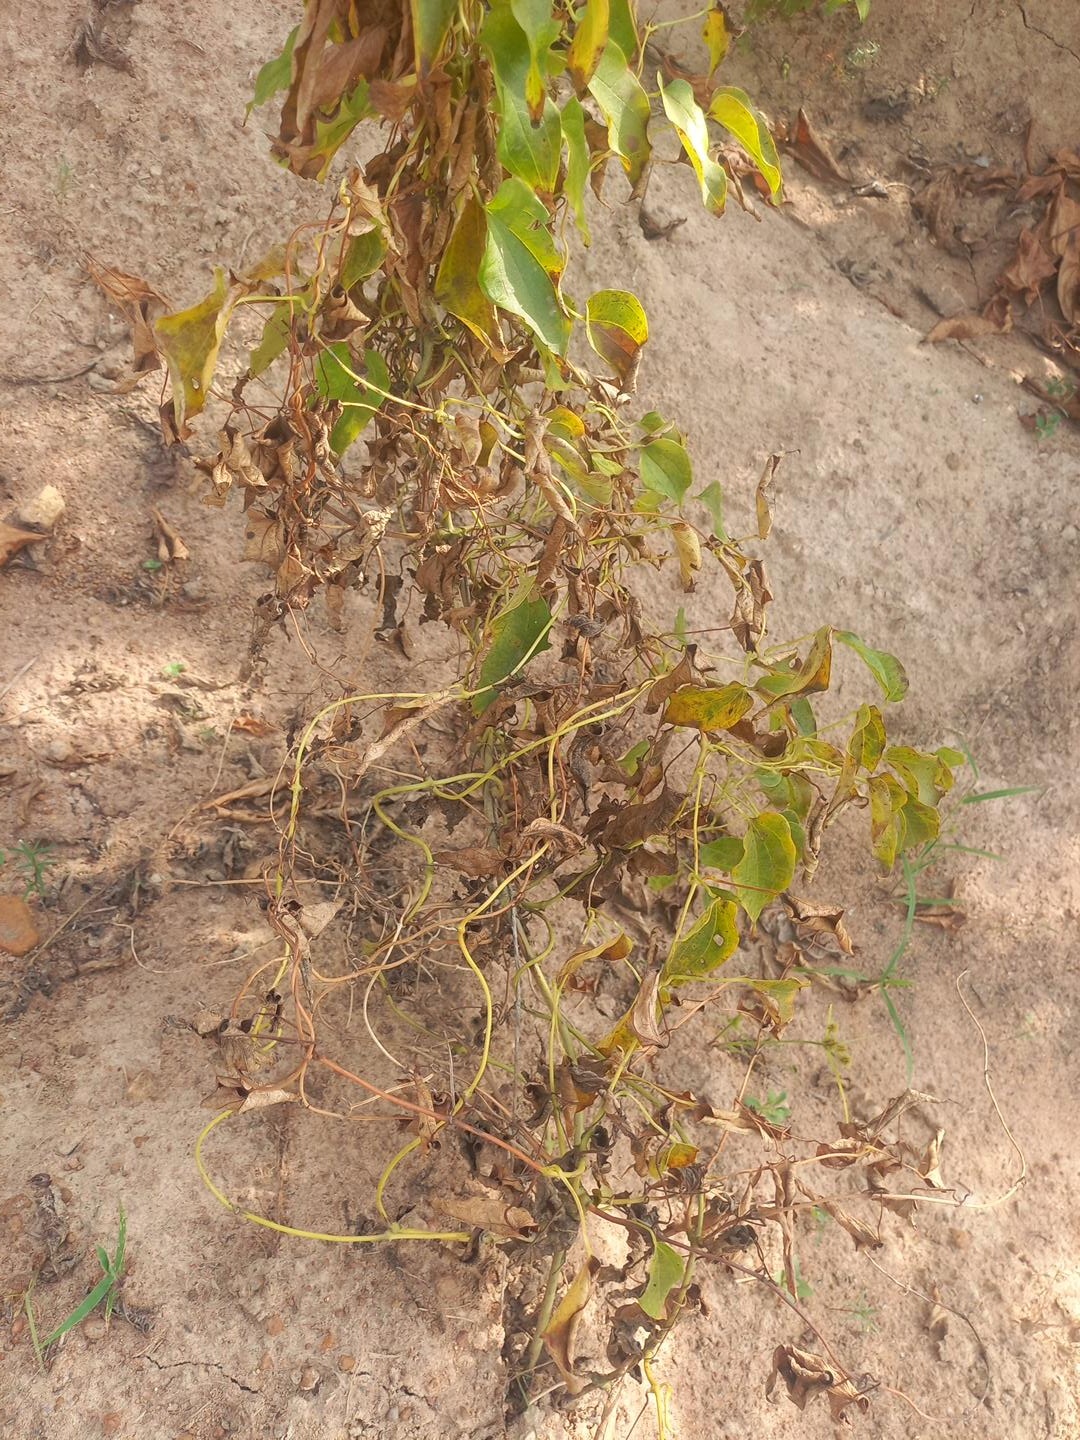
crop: yam
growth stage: maturity
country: Nigeria
